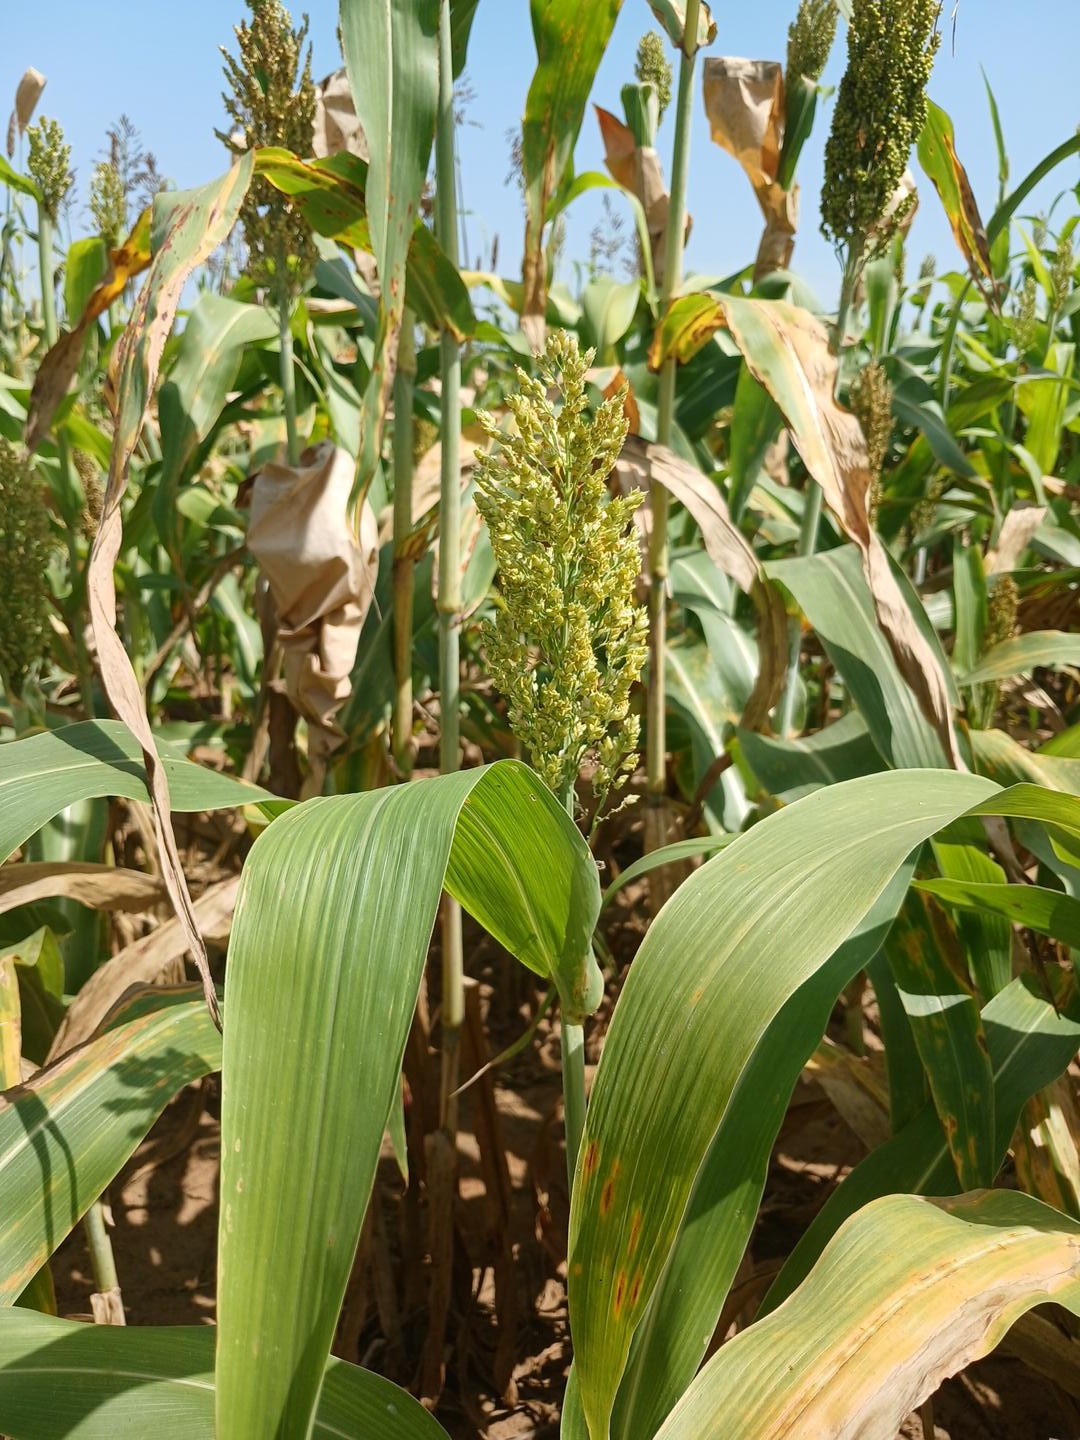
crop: sorghum
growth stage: flowering
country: Senegal
